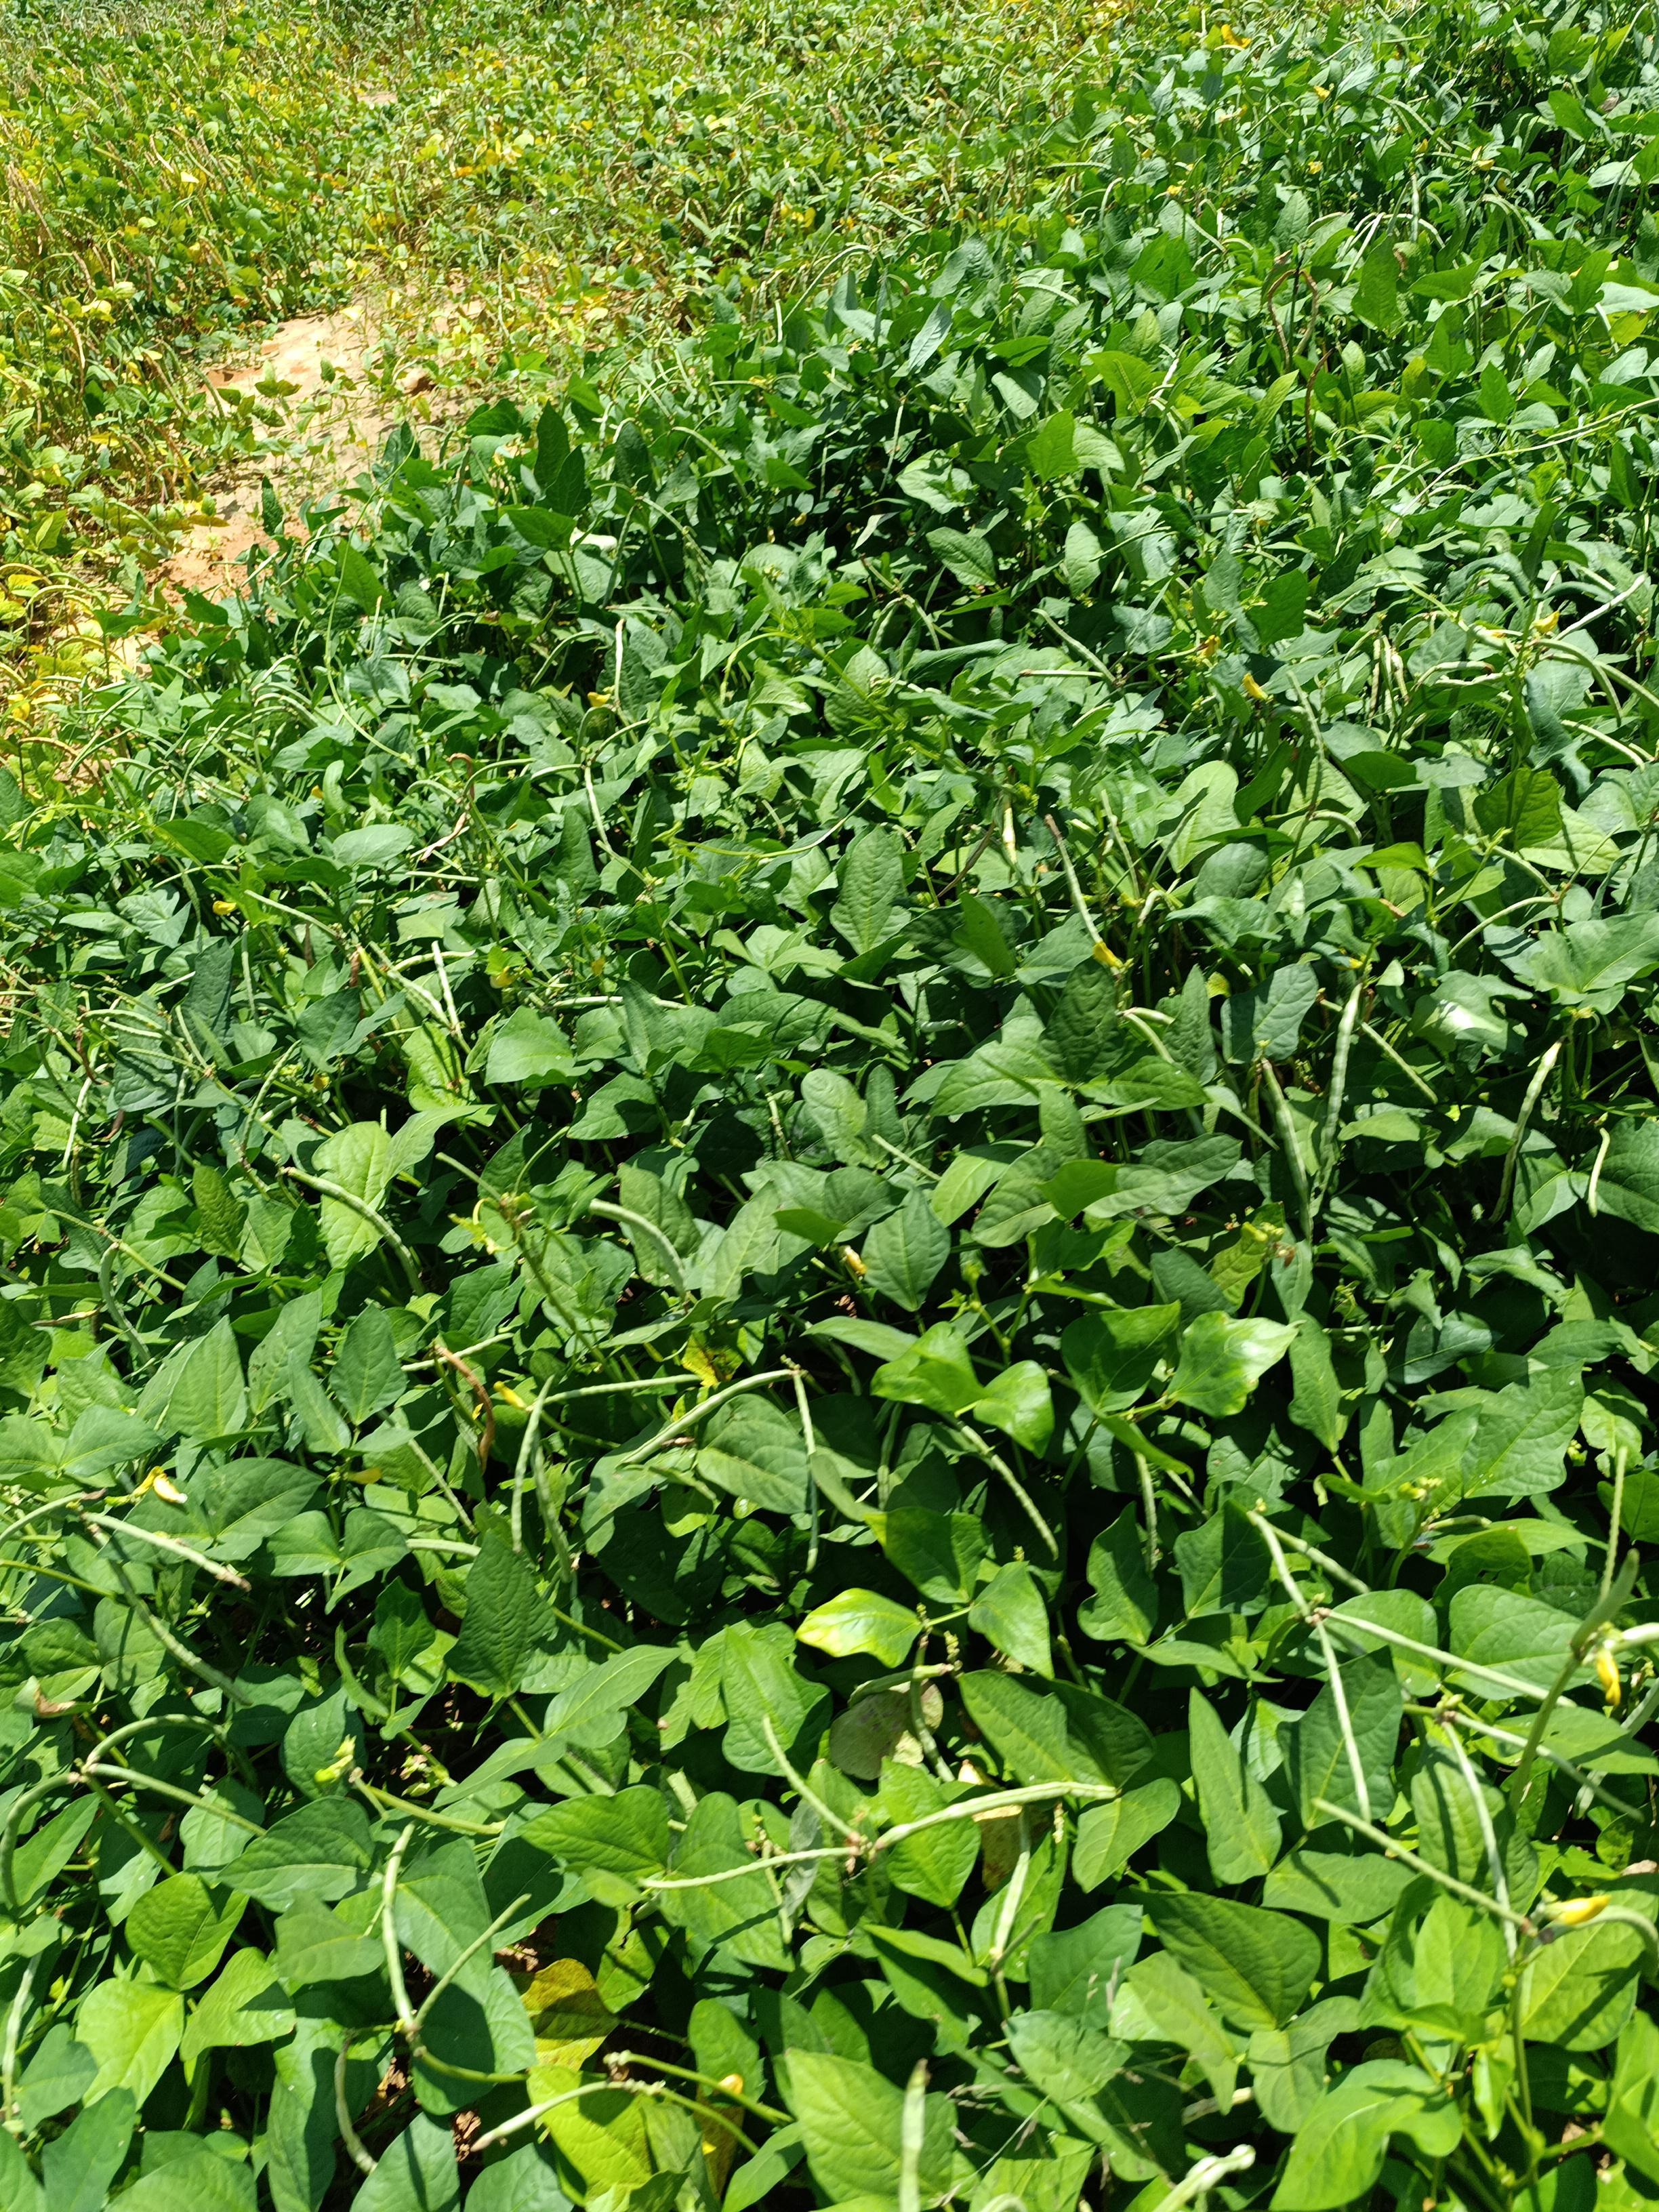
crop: cowpea
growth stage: maturity
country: Nigeria
